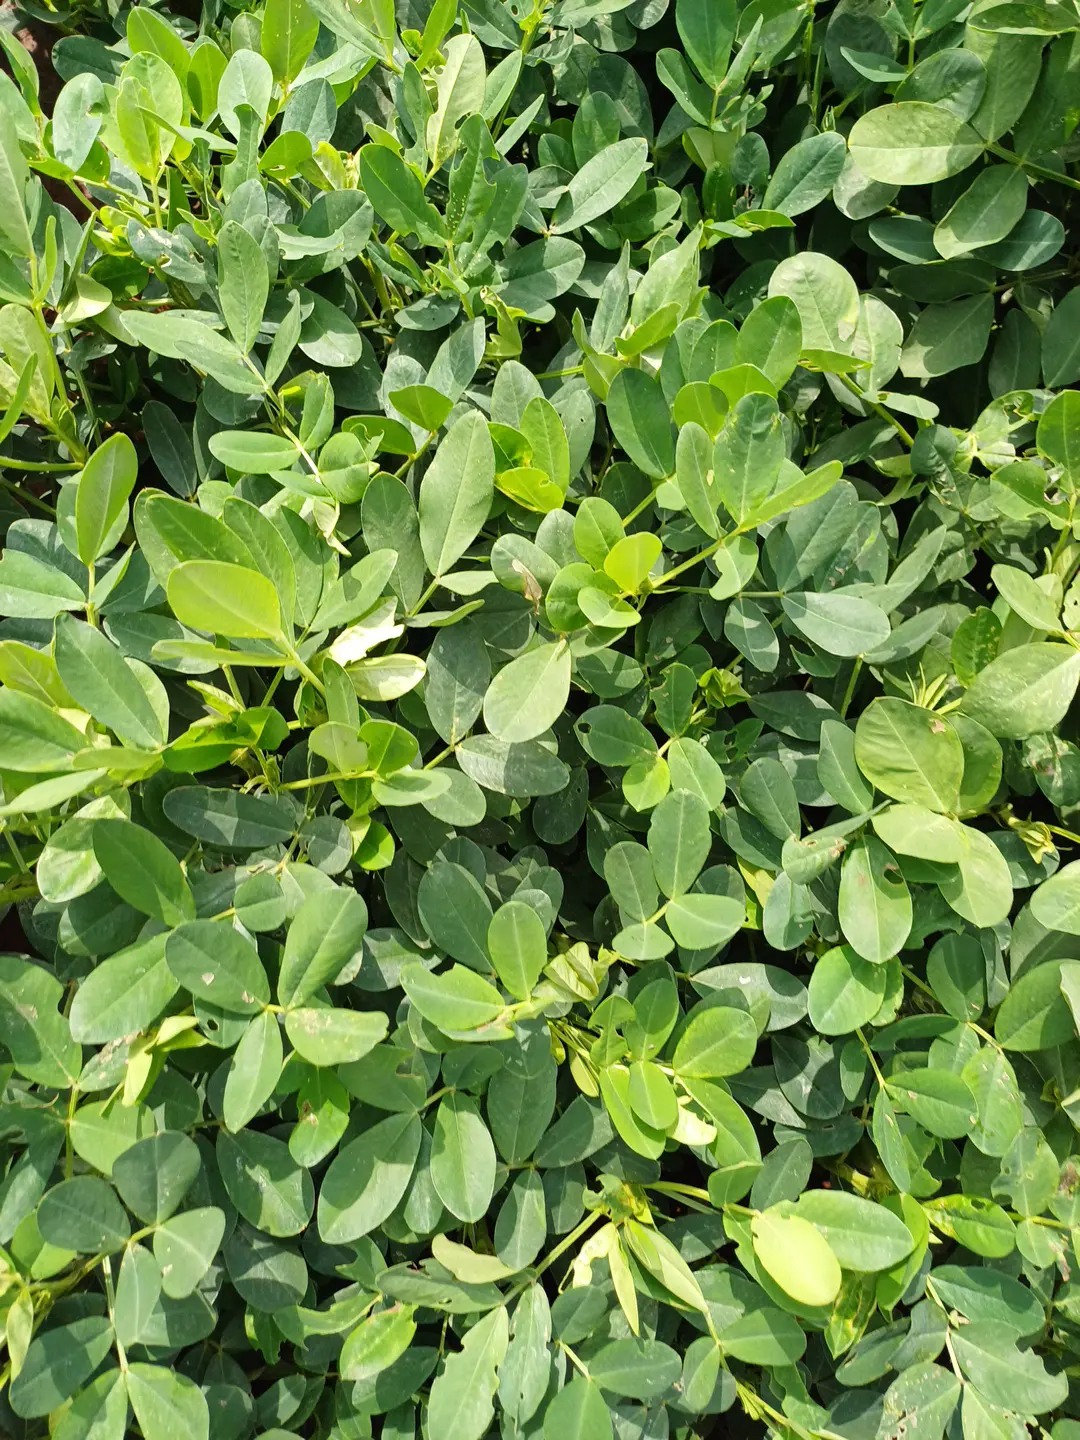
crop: groundnut
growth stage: flowering
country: Kenya
